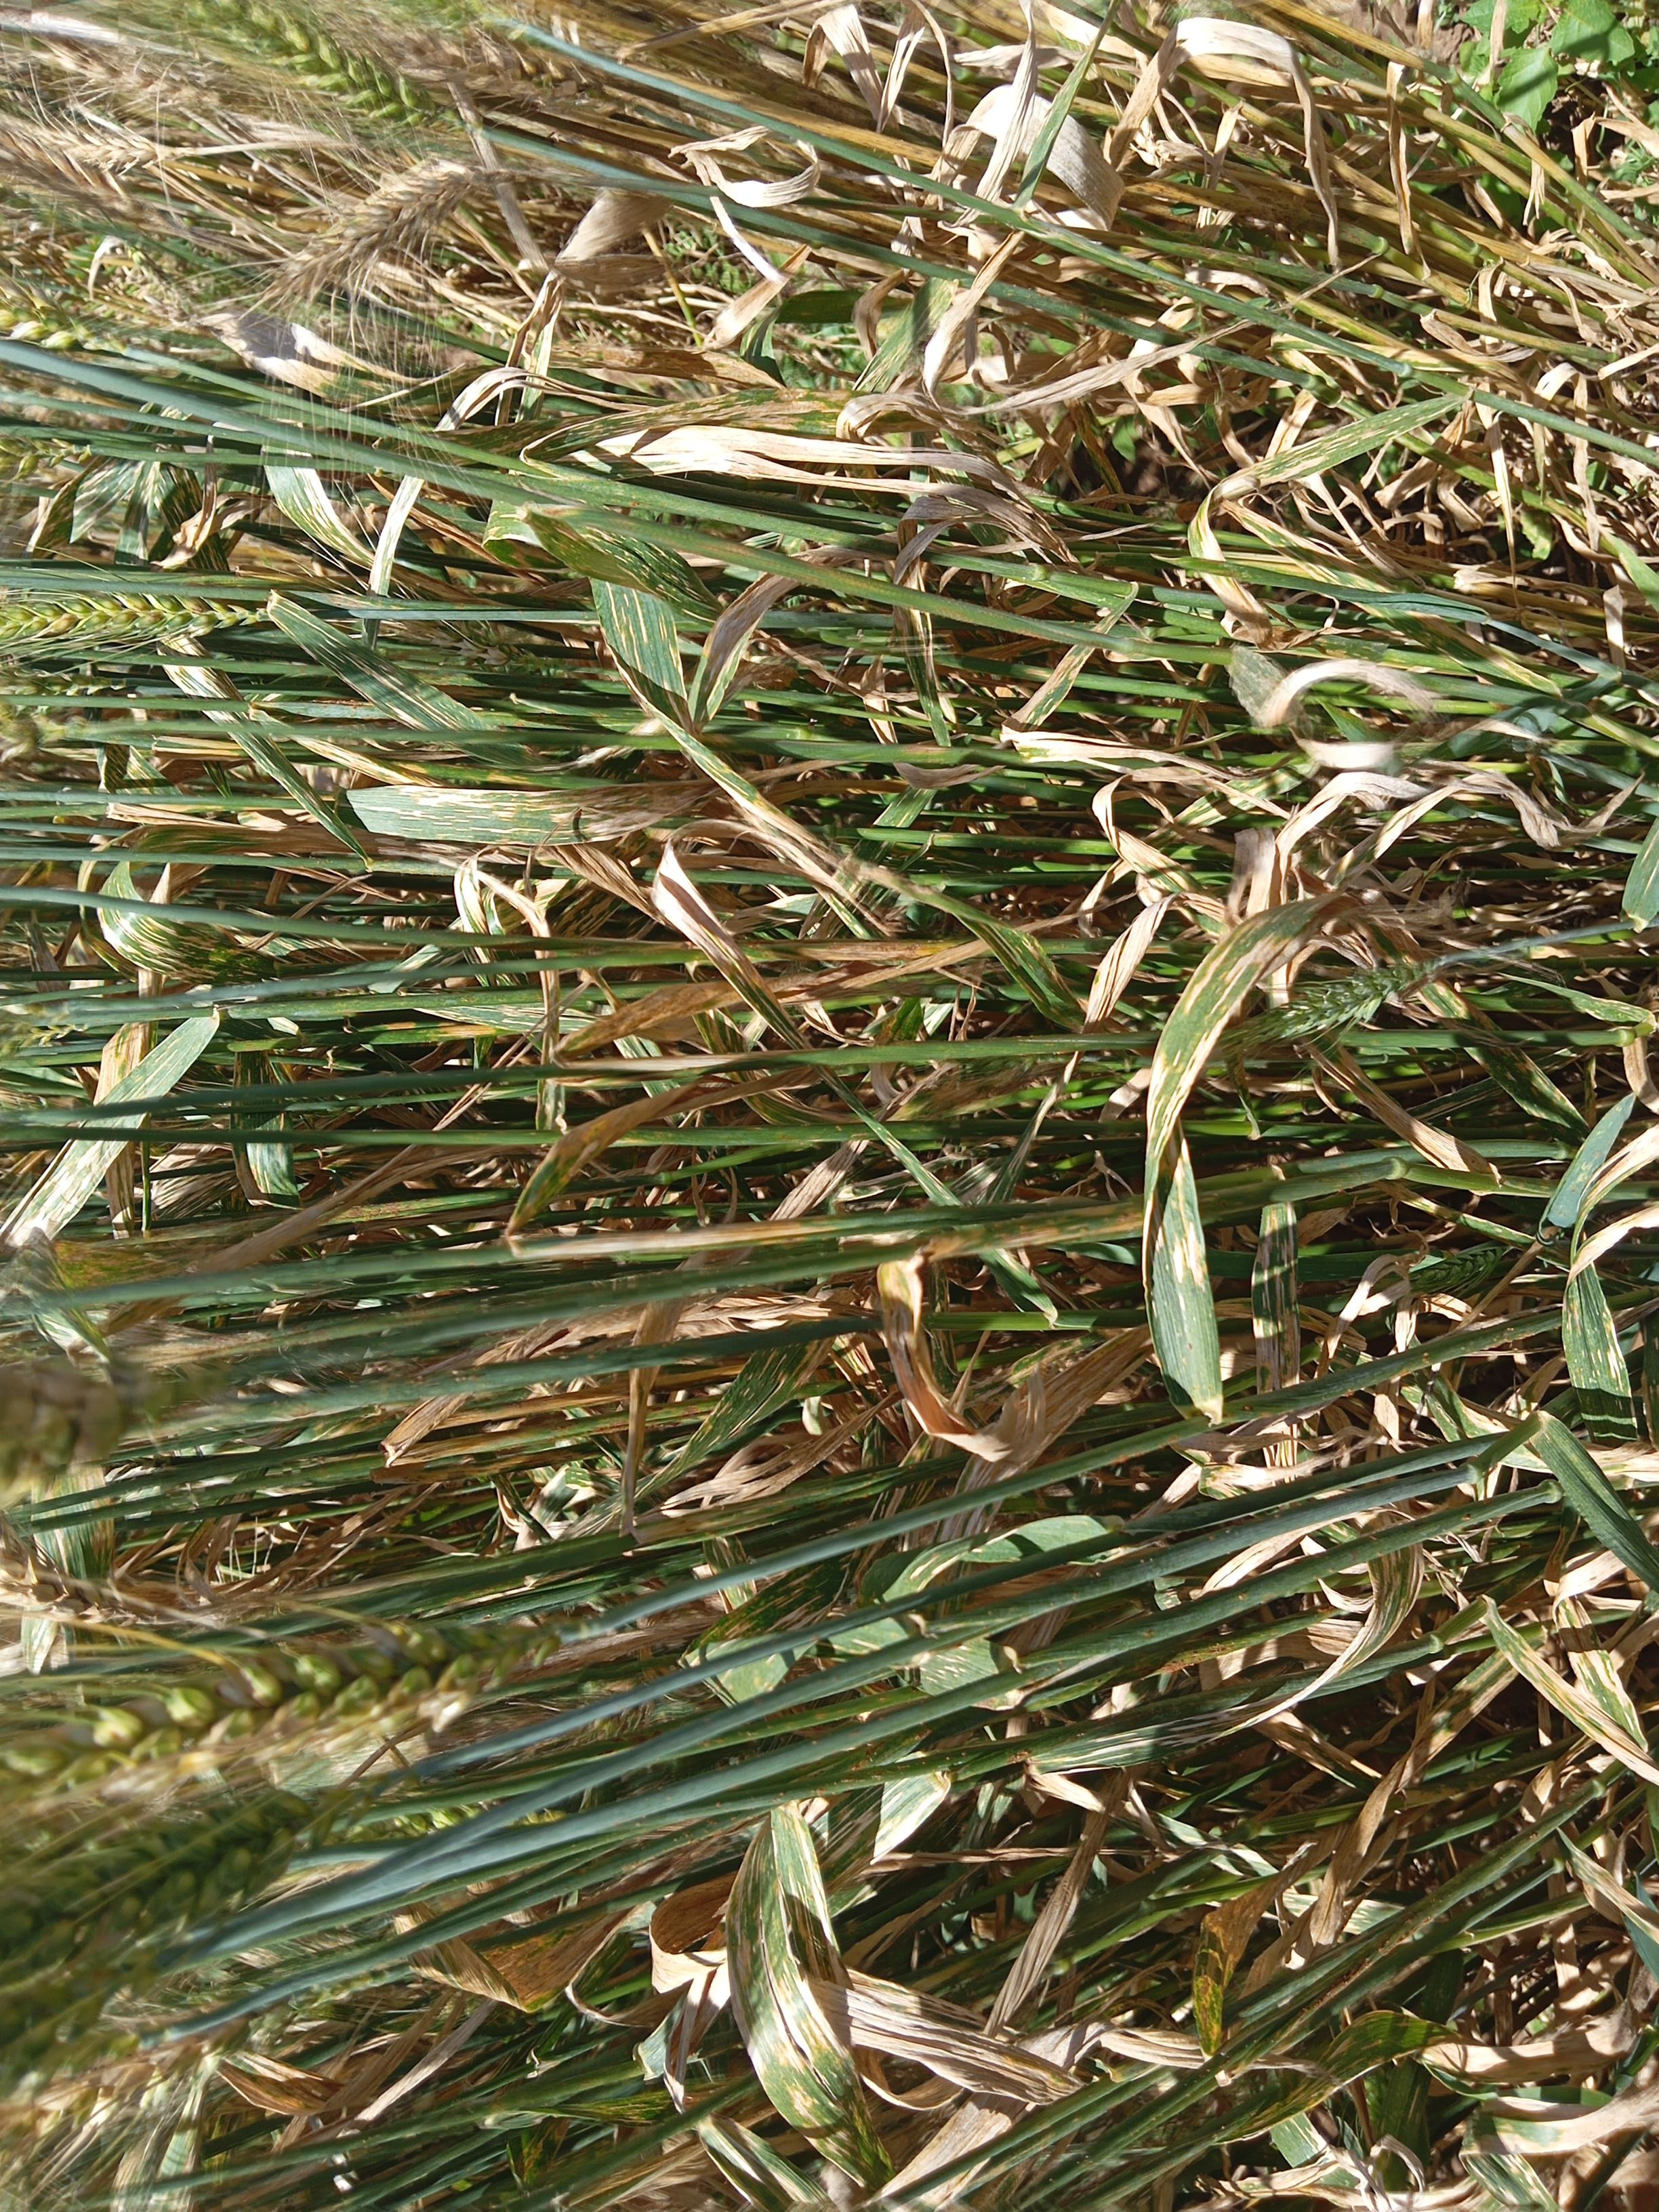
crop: wheat
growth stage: maturity
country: Kenya
